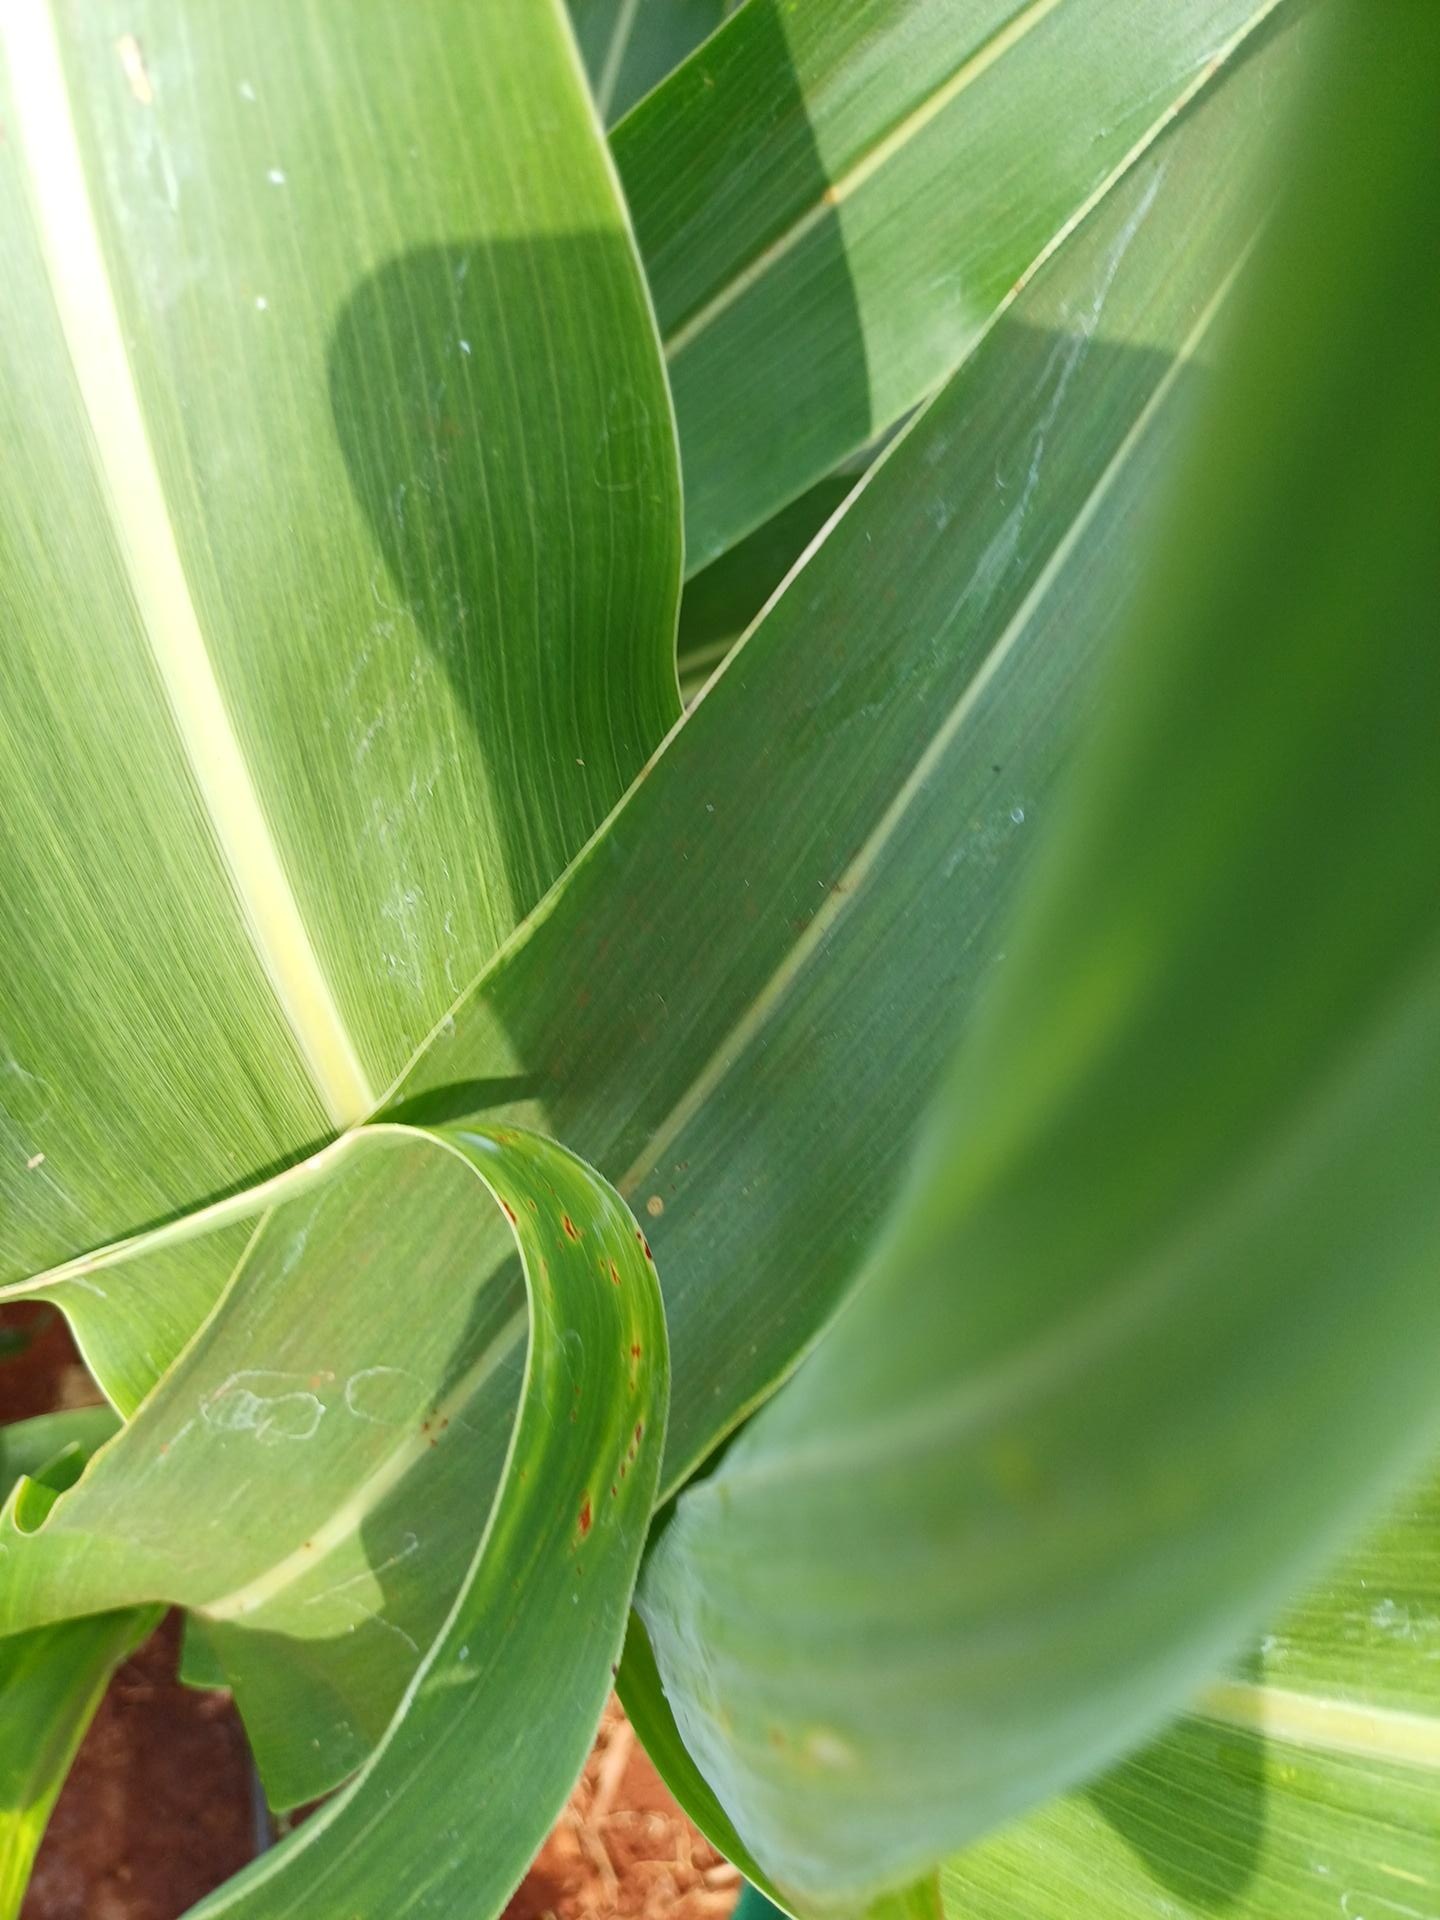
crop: sorghum
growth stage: vegetative
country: Kenya
